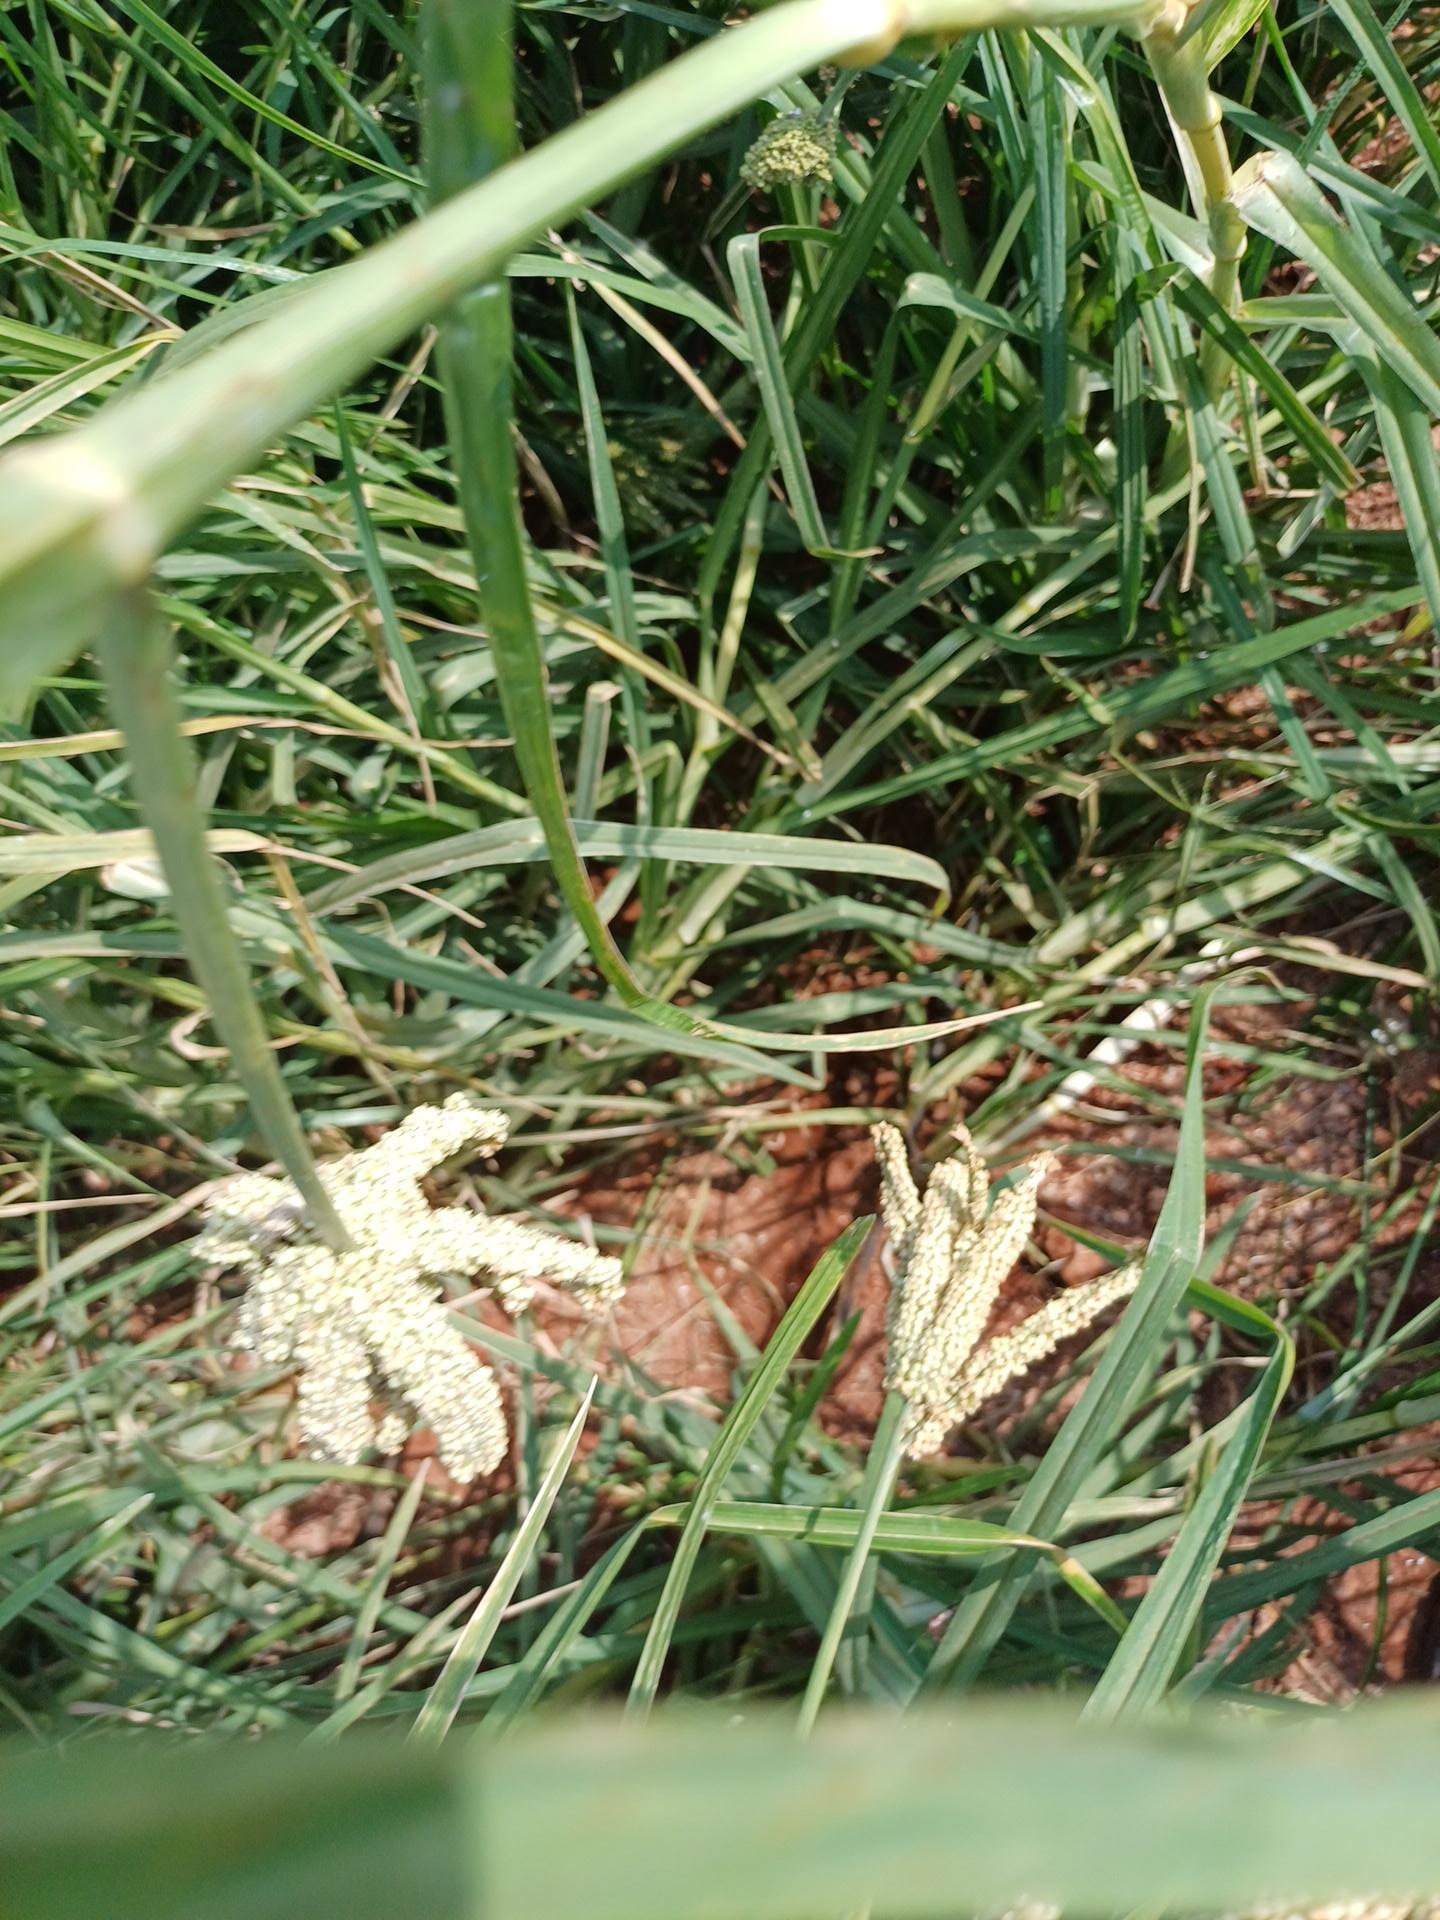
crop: finger millet
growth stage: filling grain
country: Kenya
